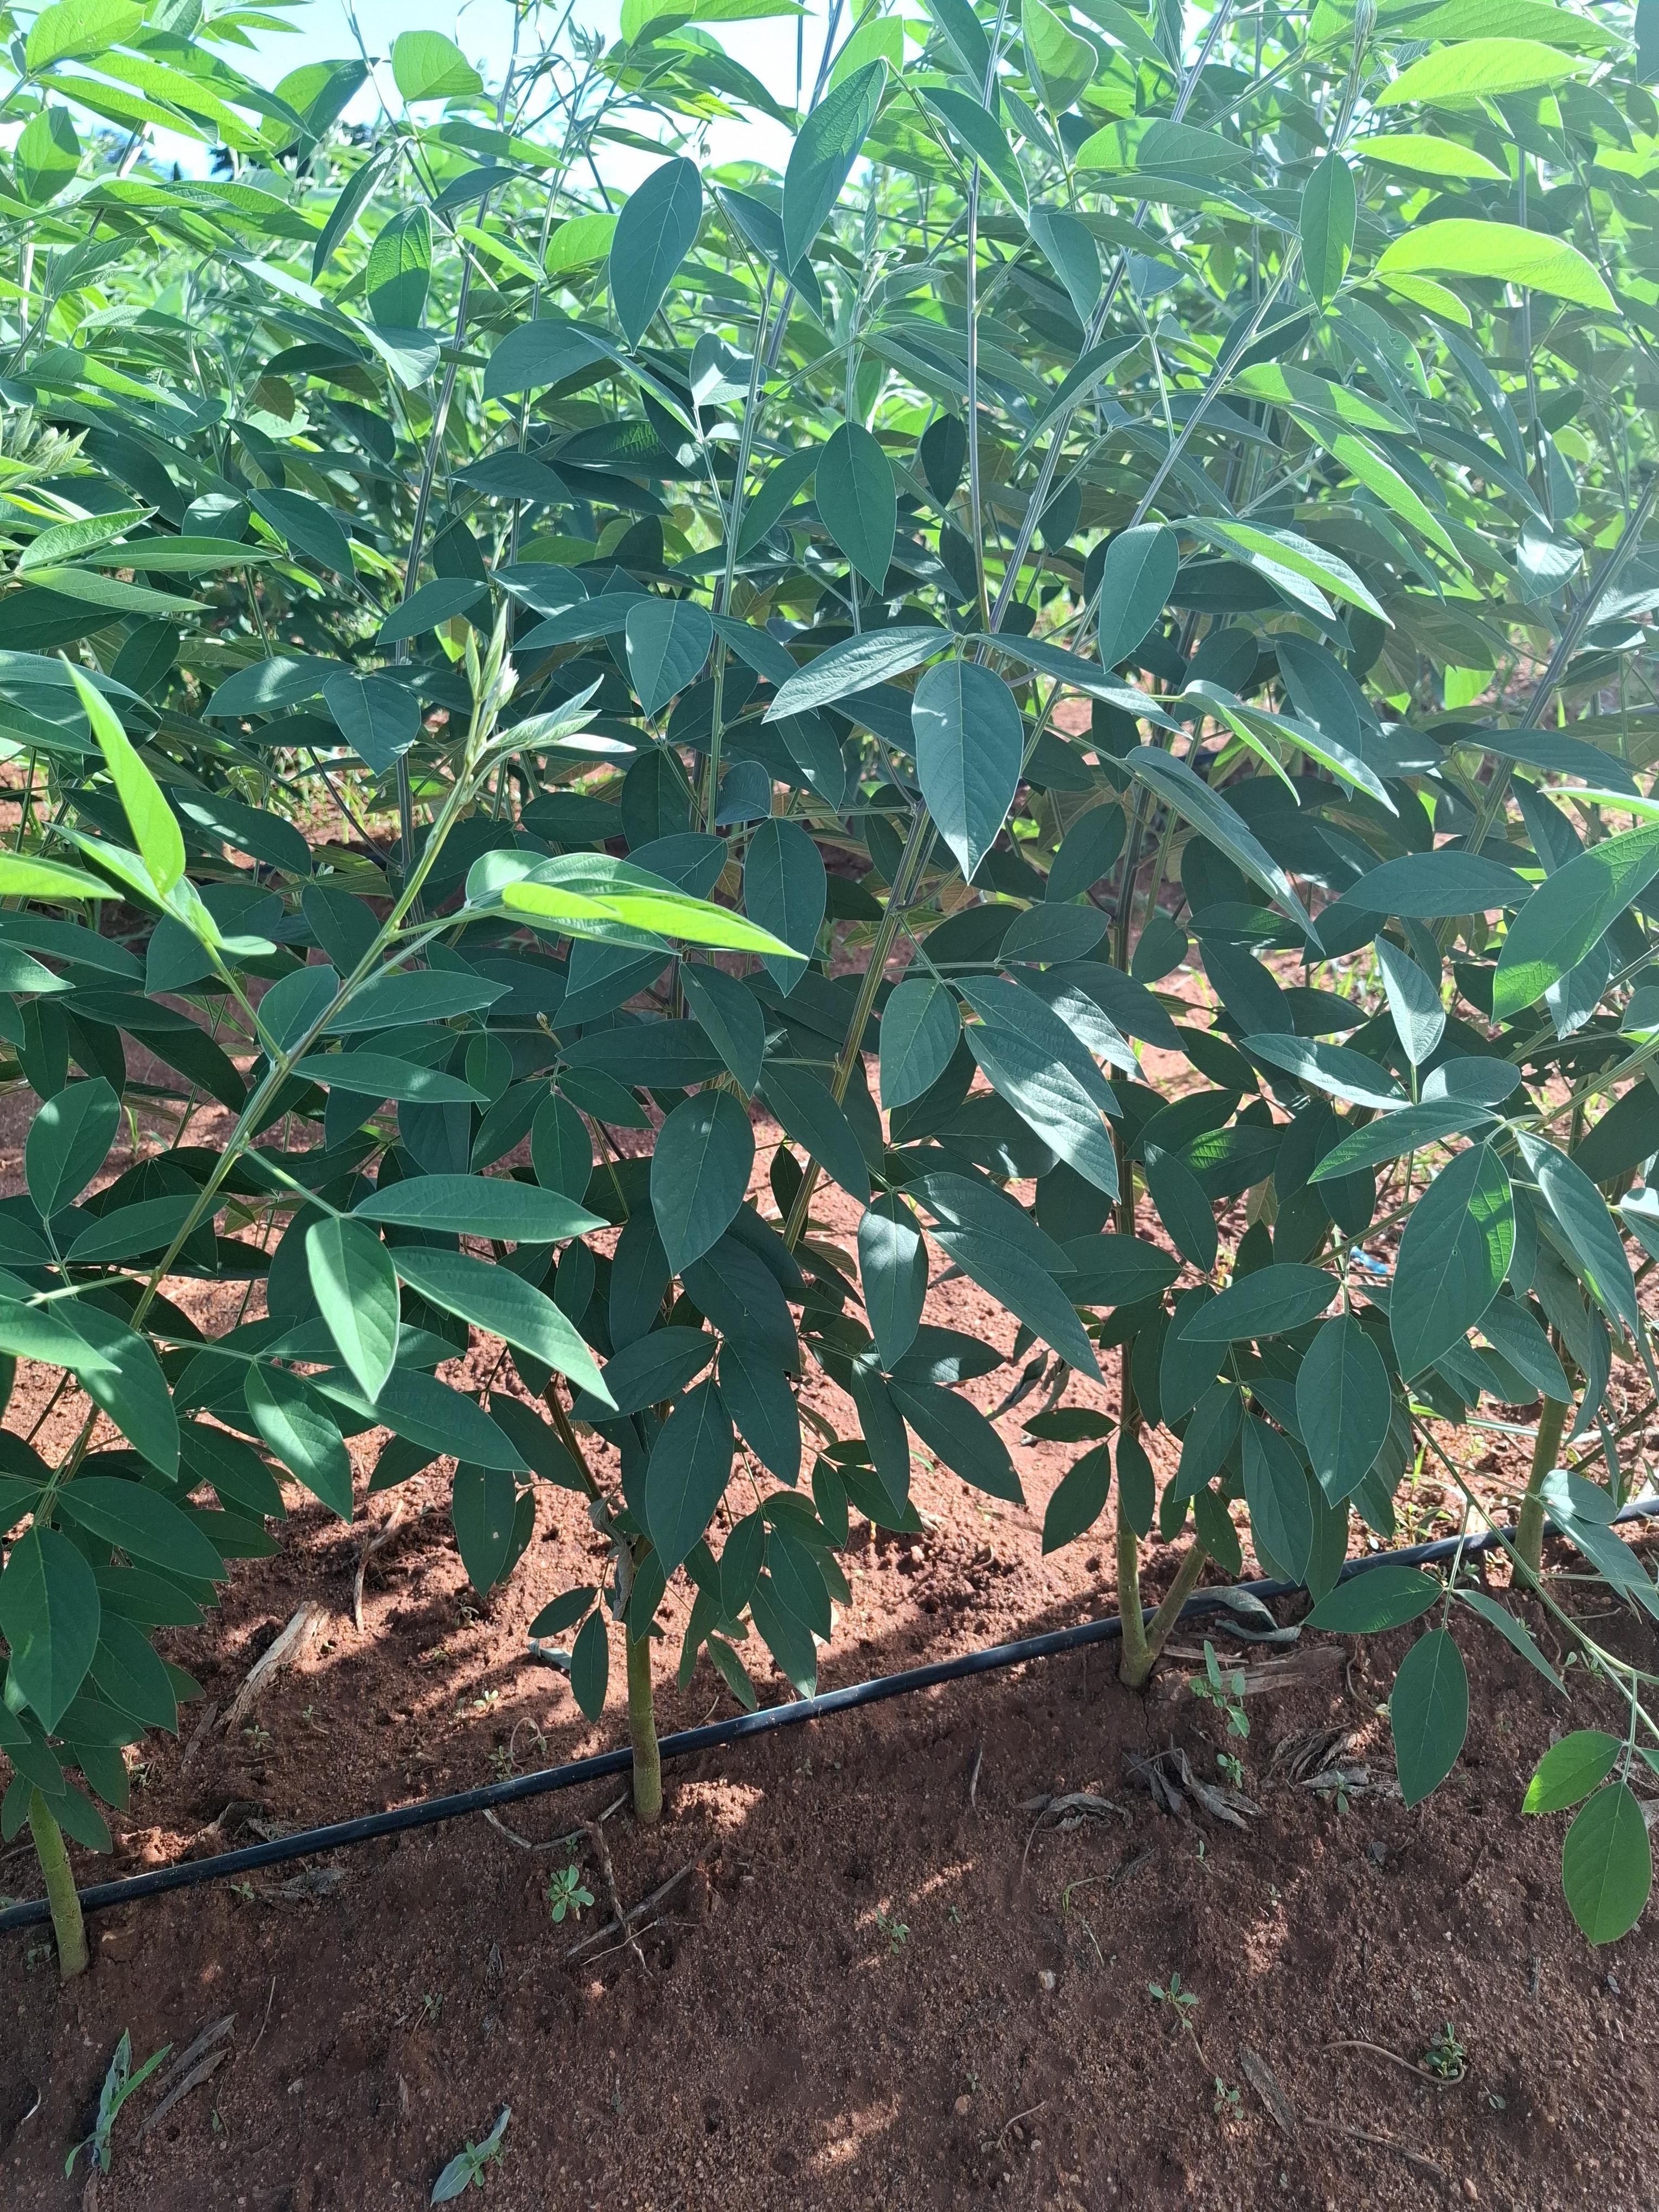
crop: pigeonpea
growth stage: vegetative
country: Kenya
